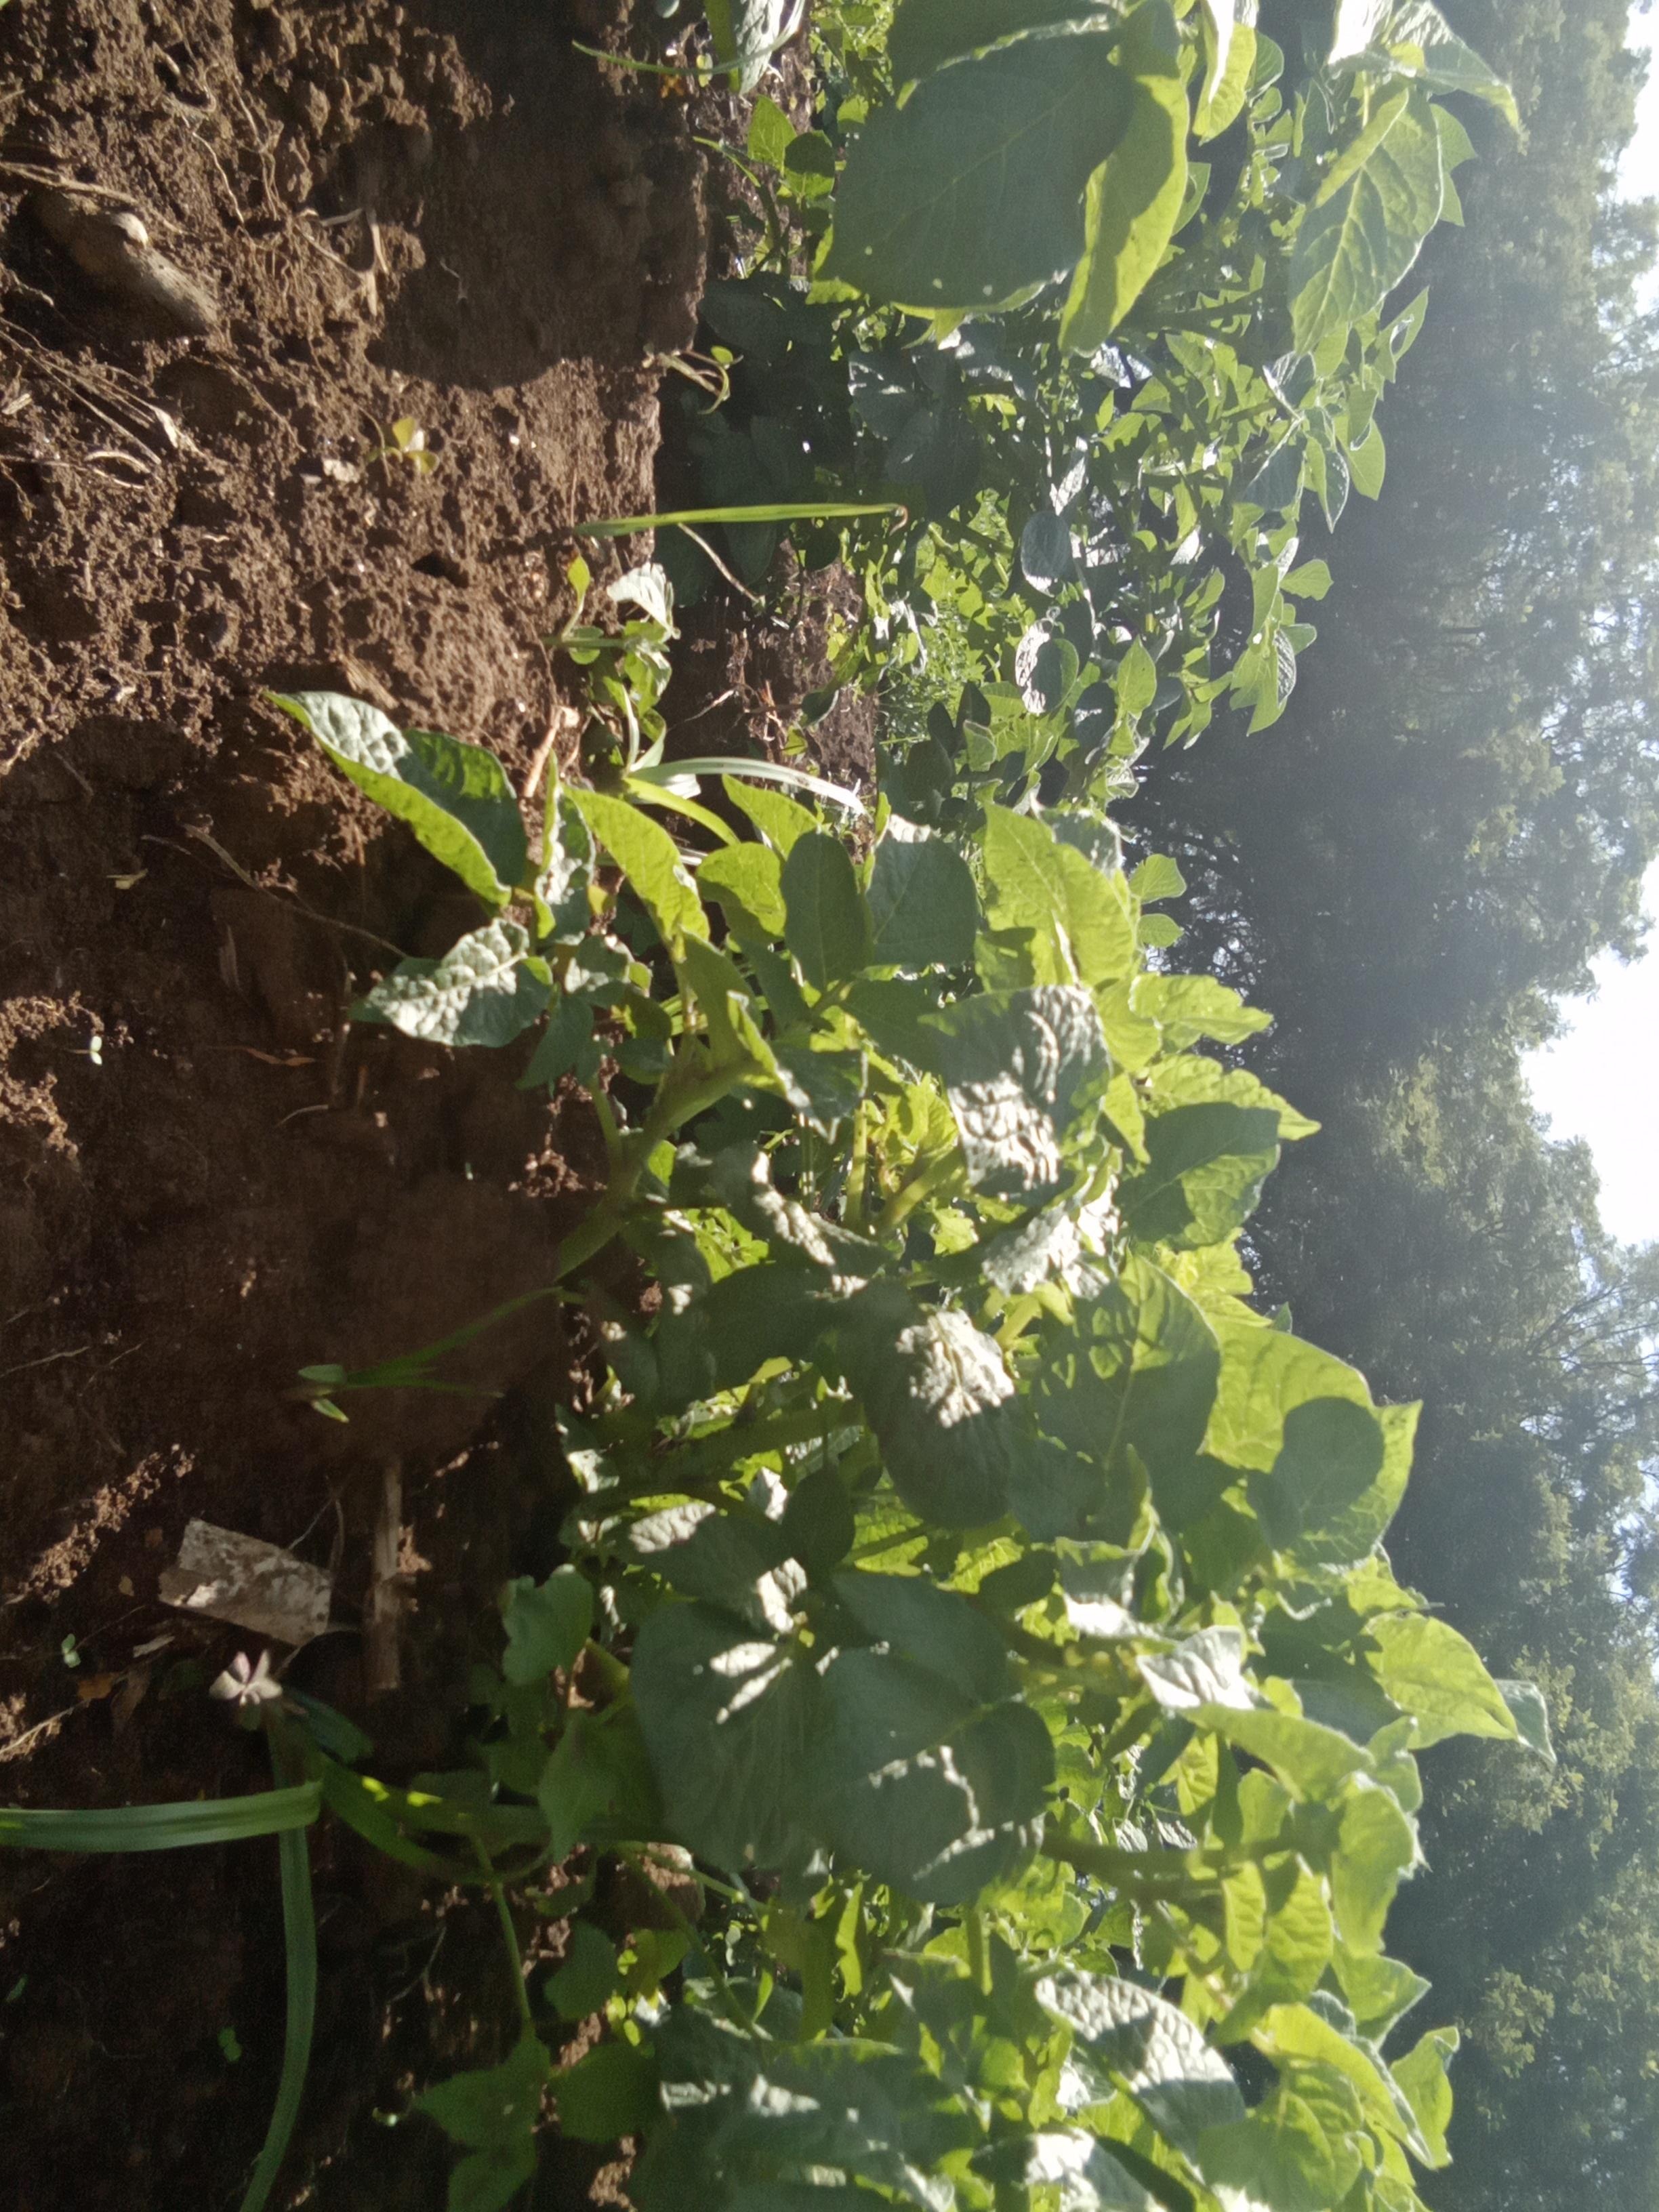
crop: potato
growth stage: vegetative
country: Kenya
